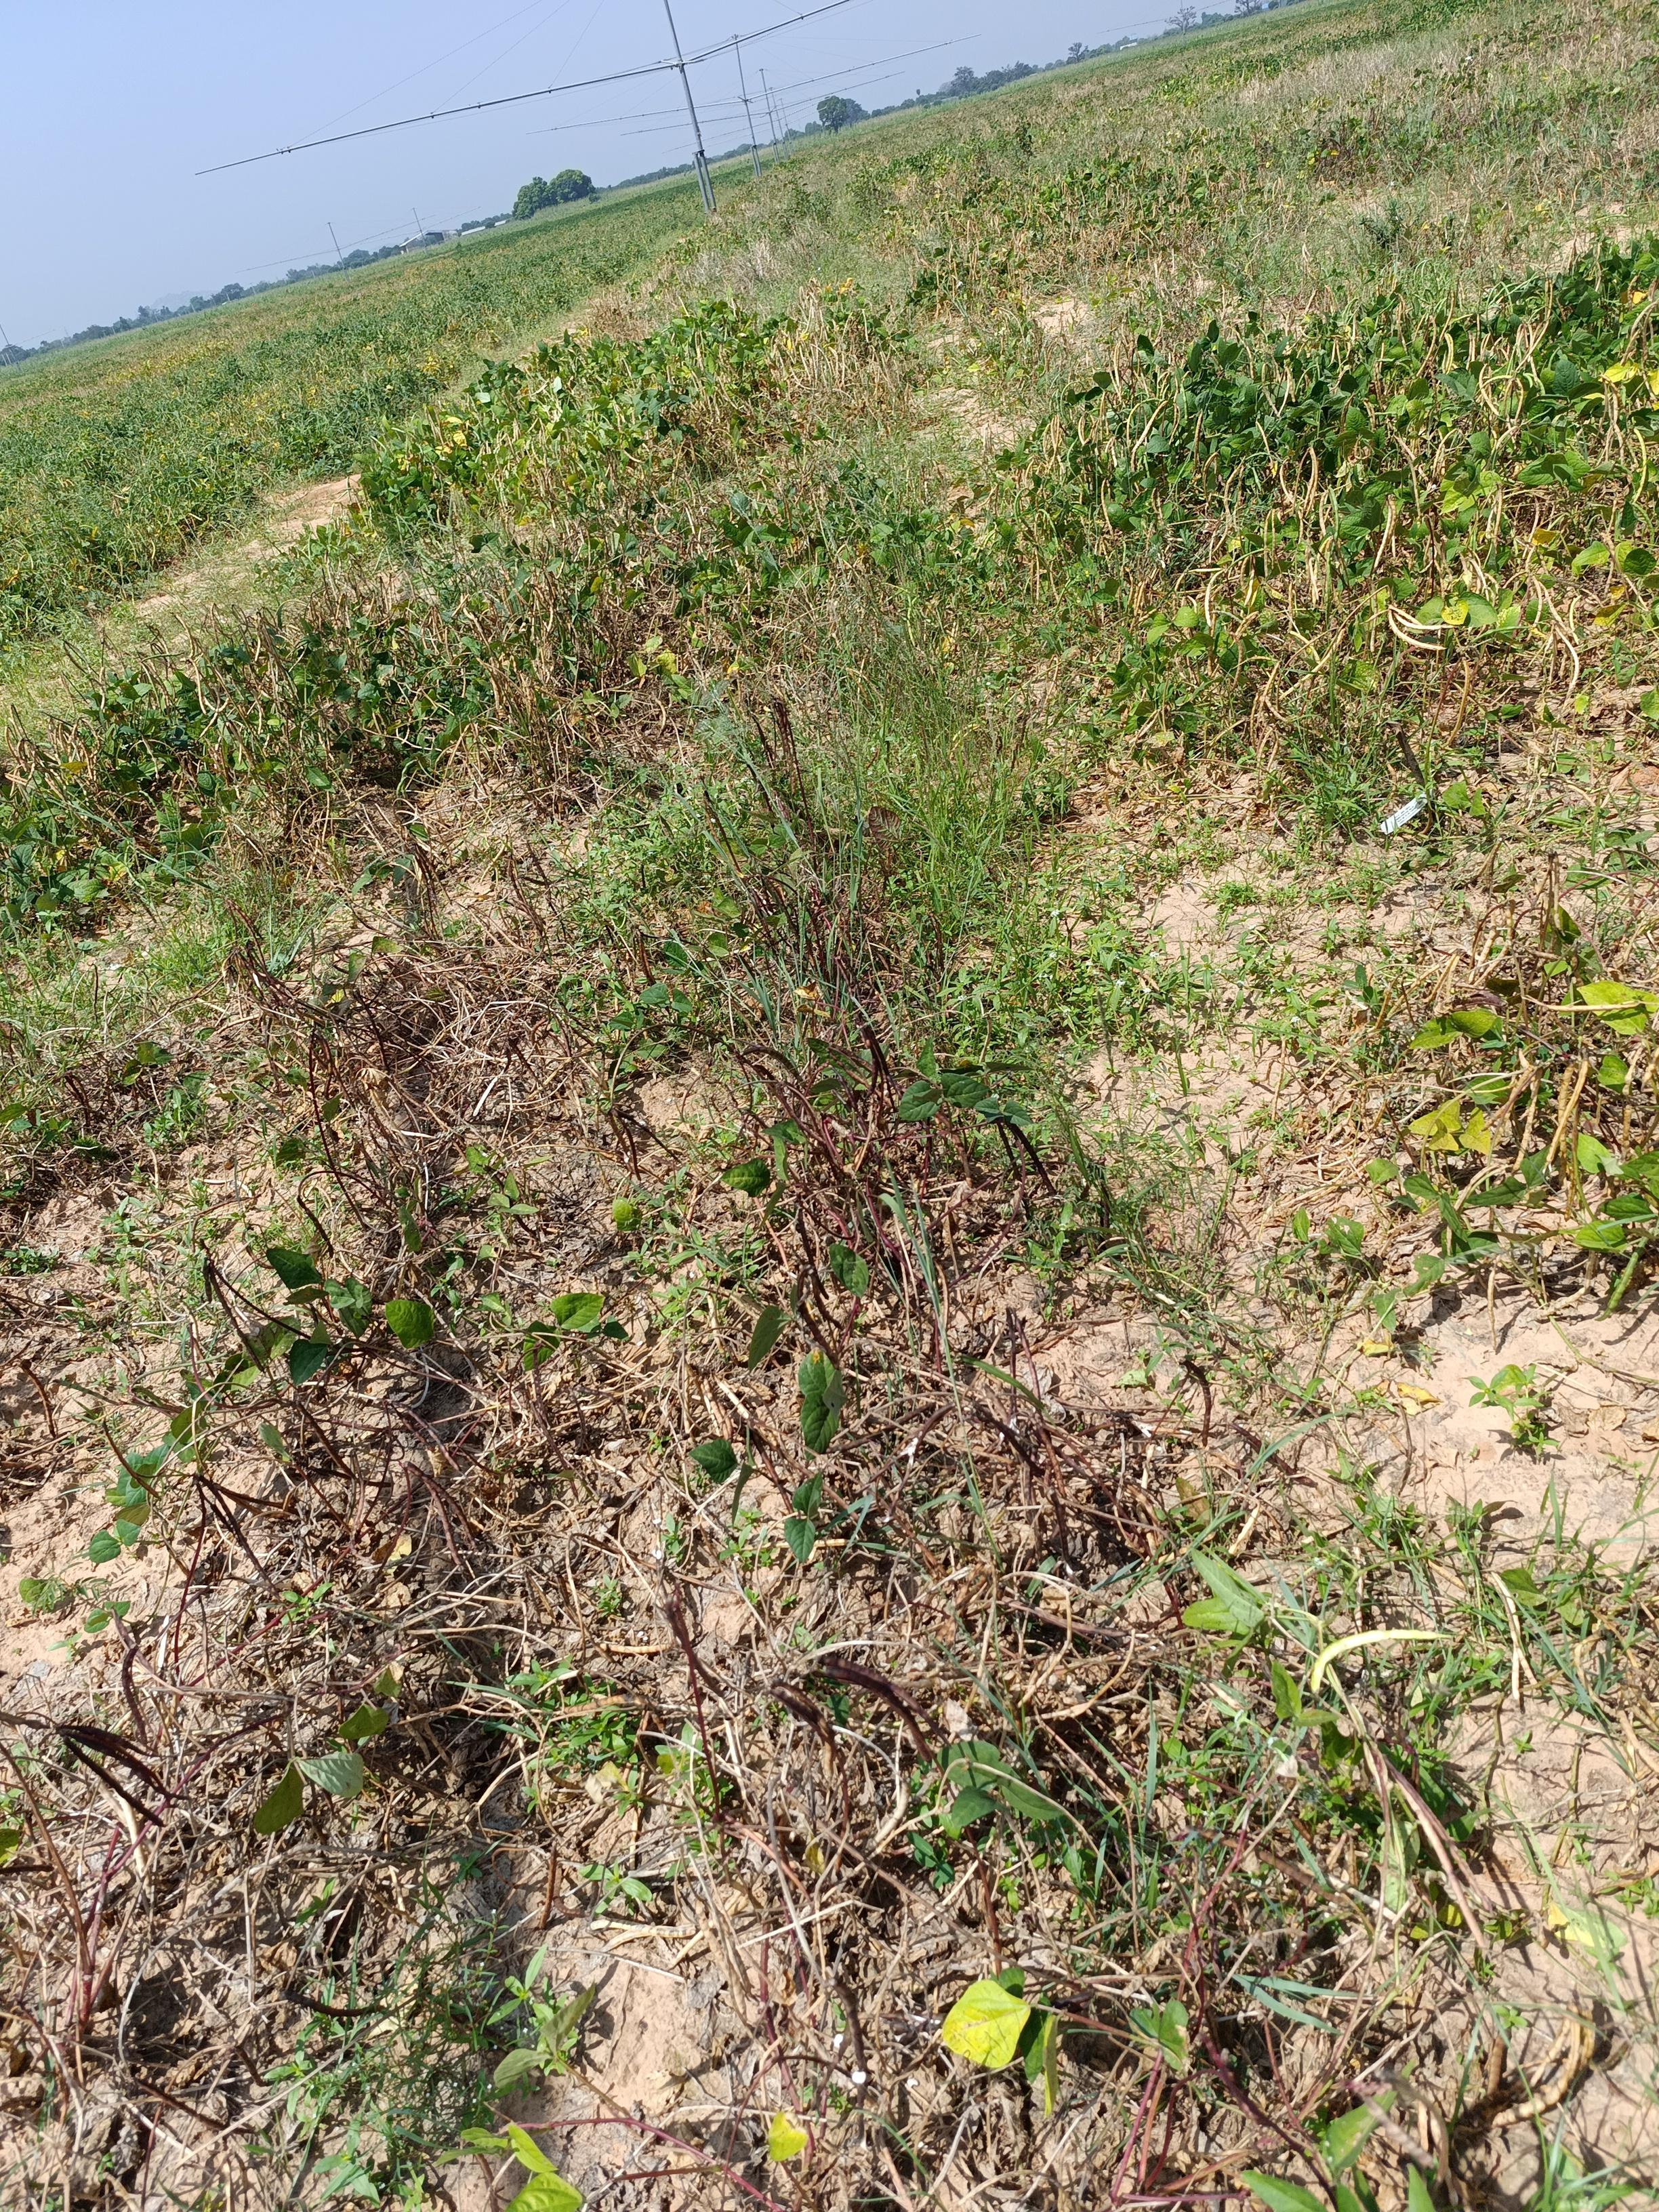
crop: cowpea
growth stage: maturity
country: Nigeria
